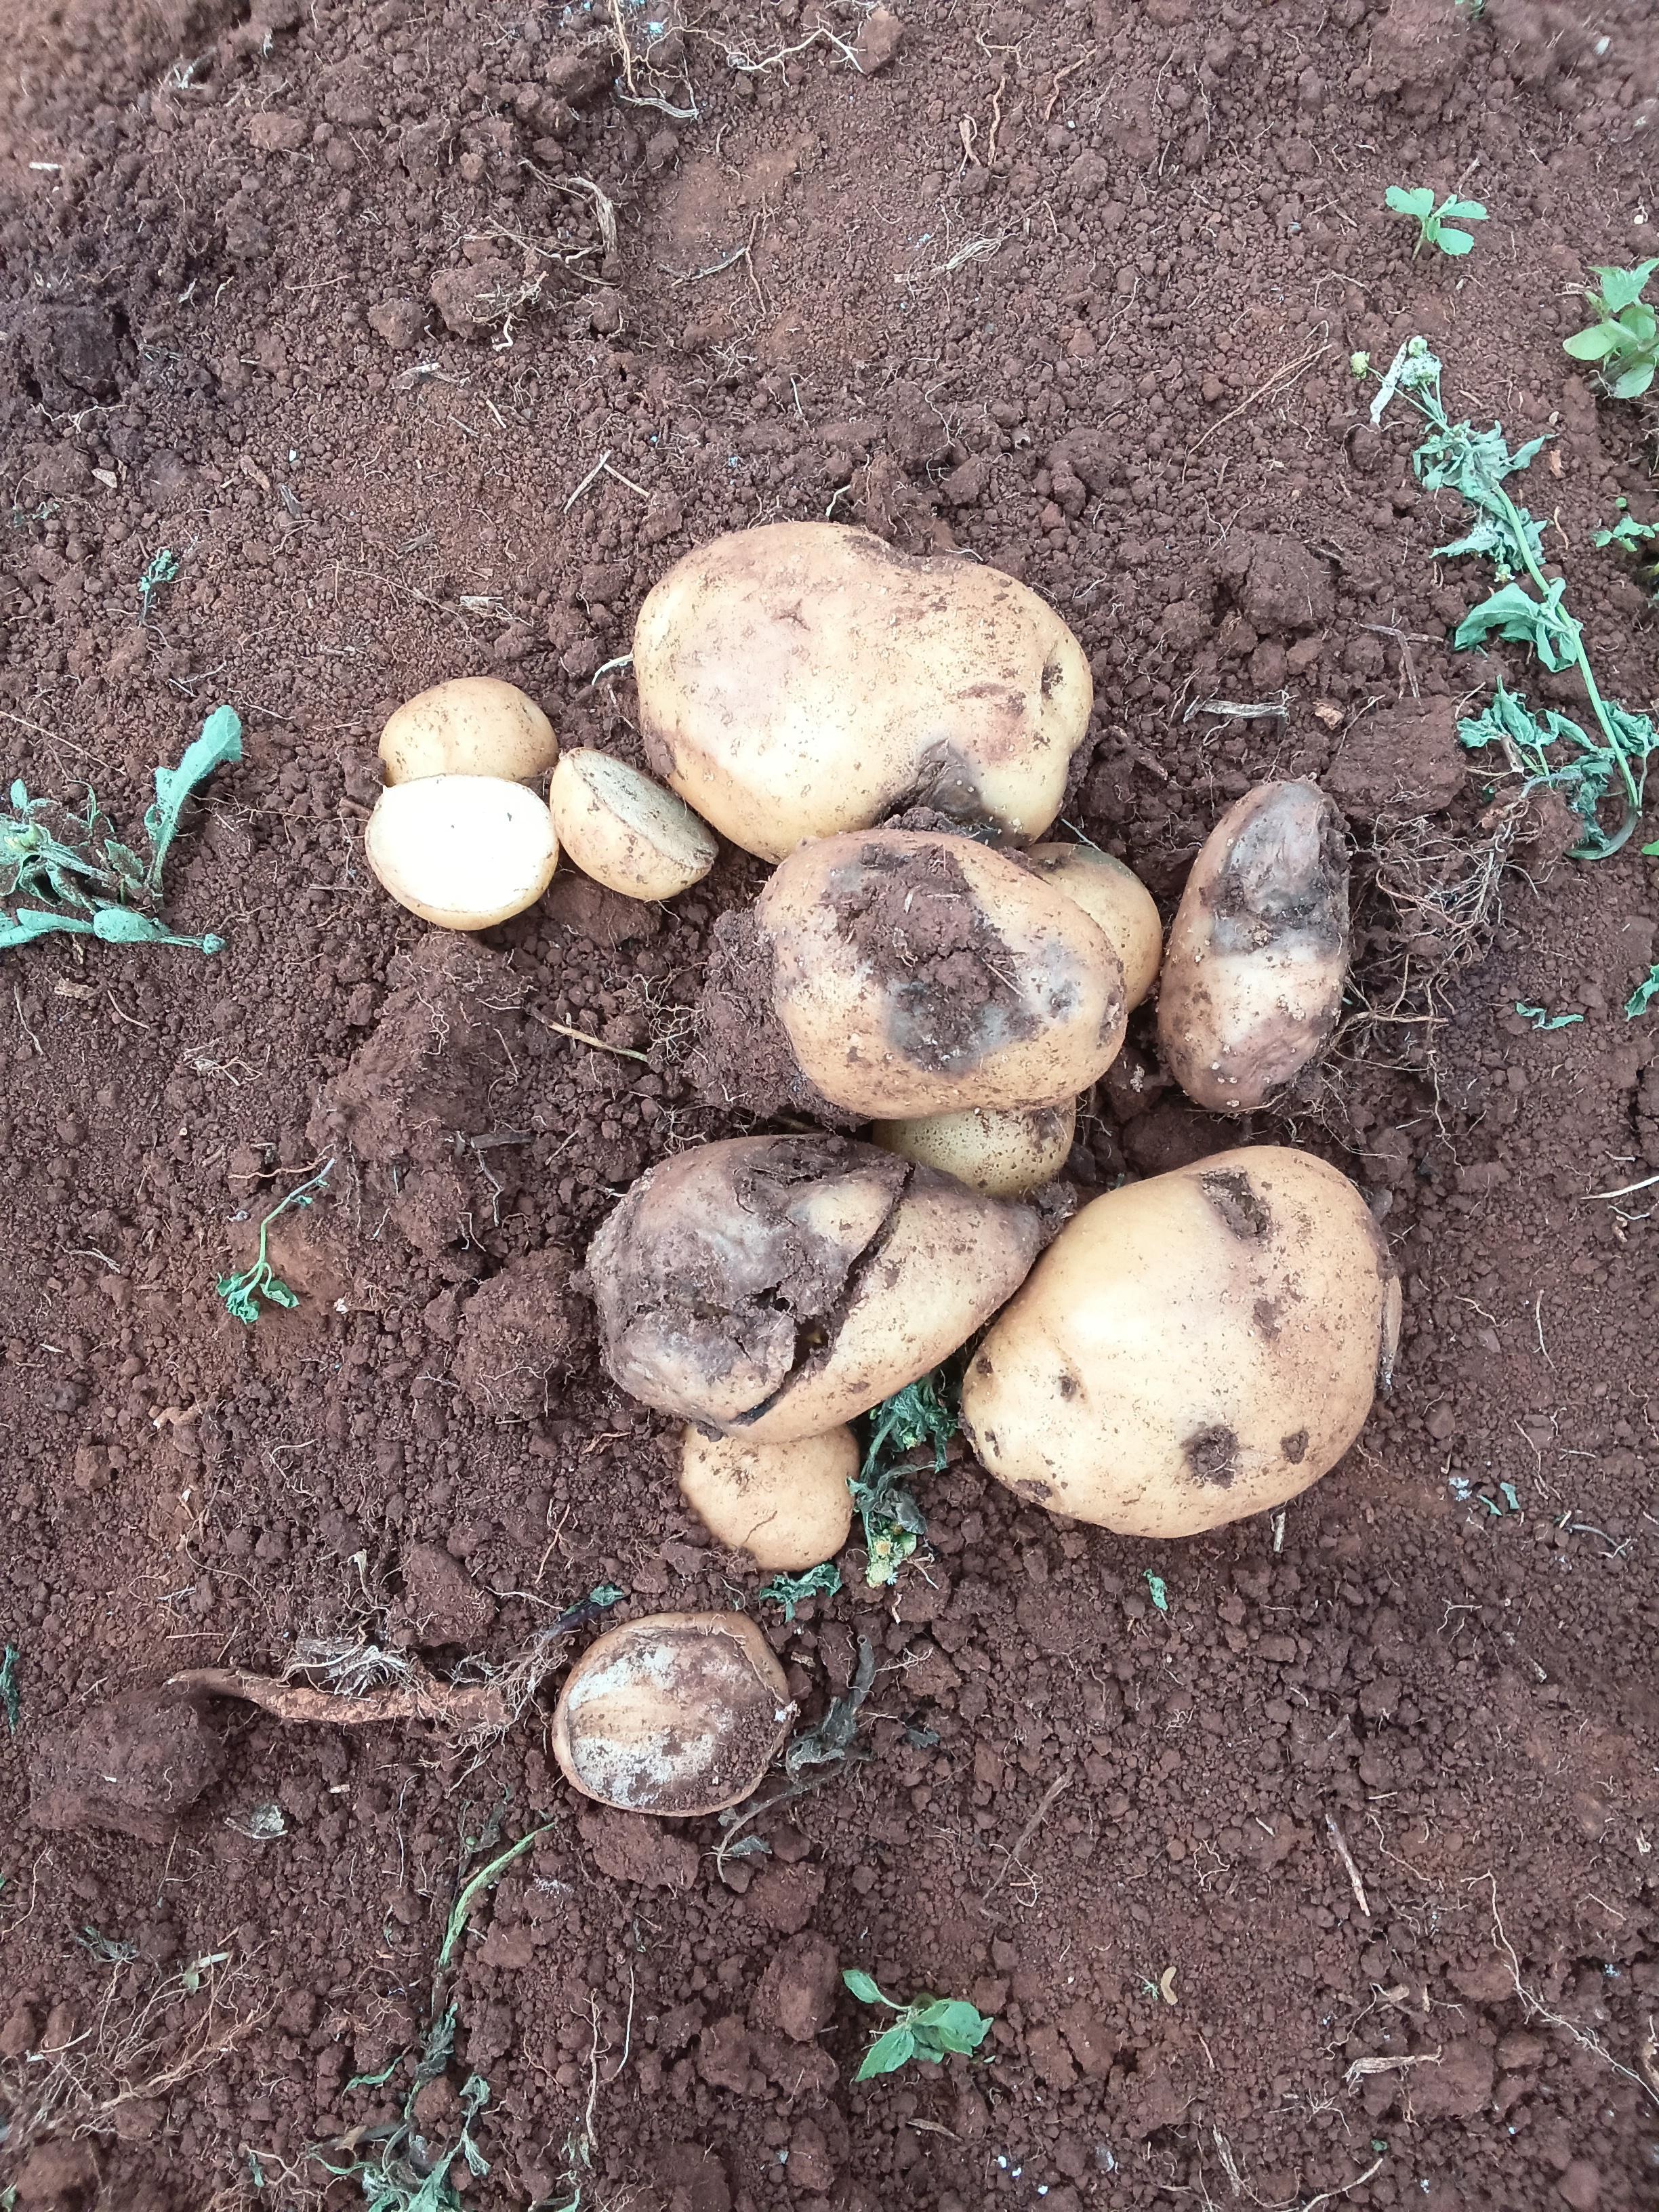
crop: potato
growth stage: harvest
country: Kenya
